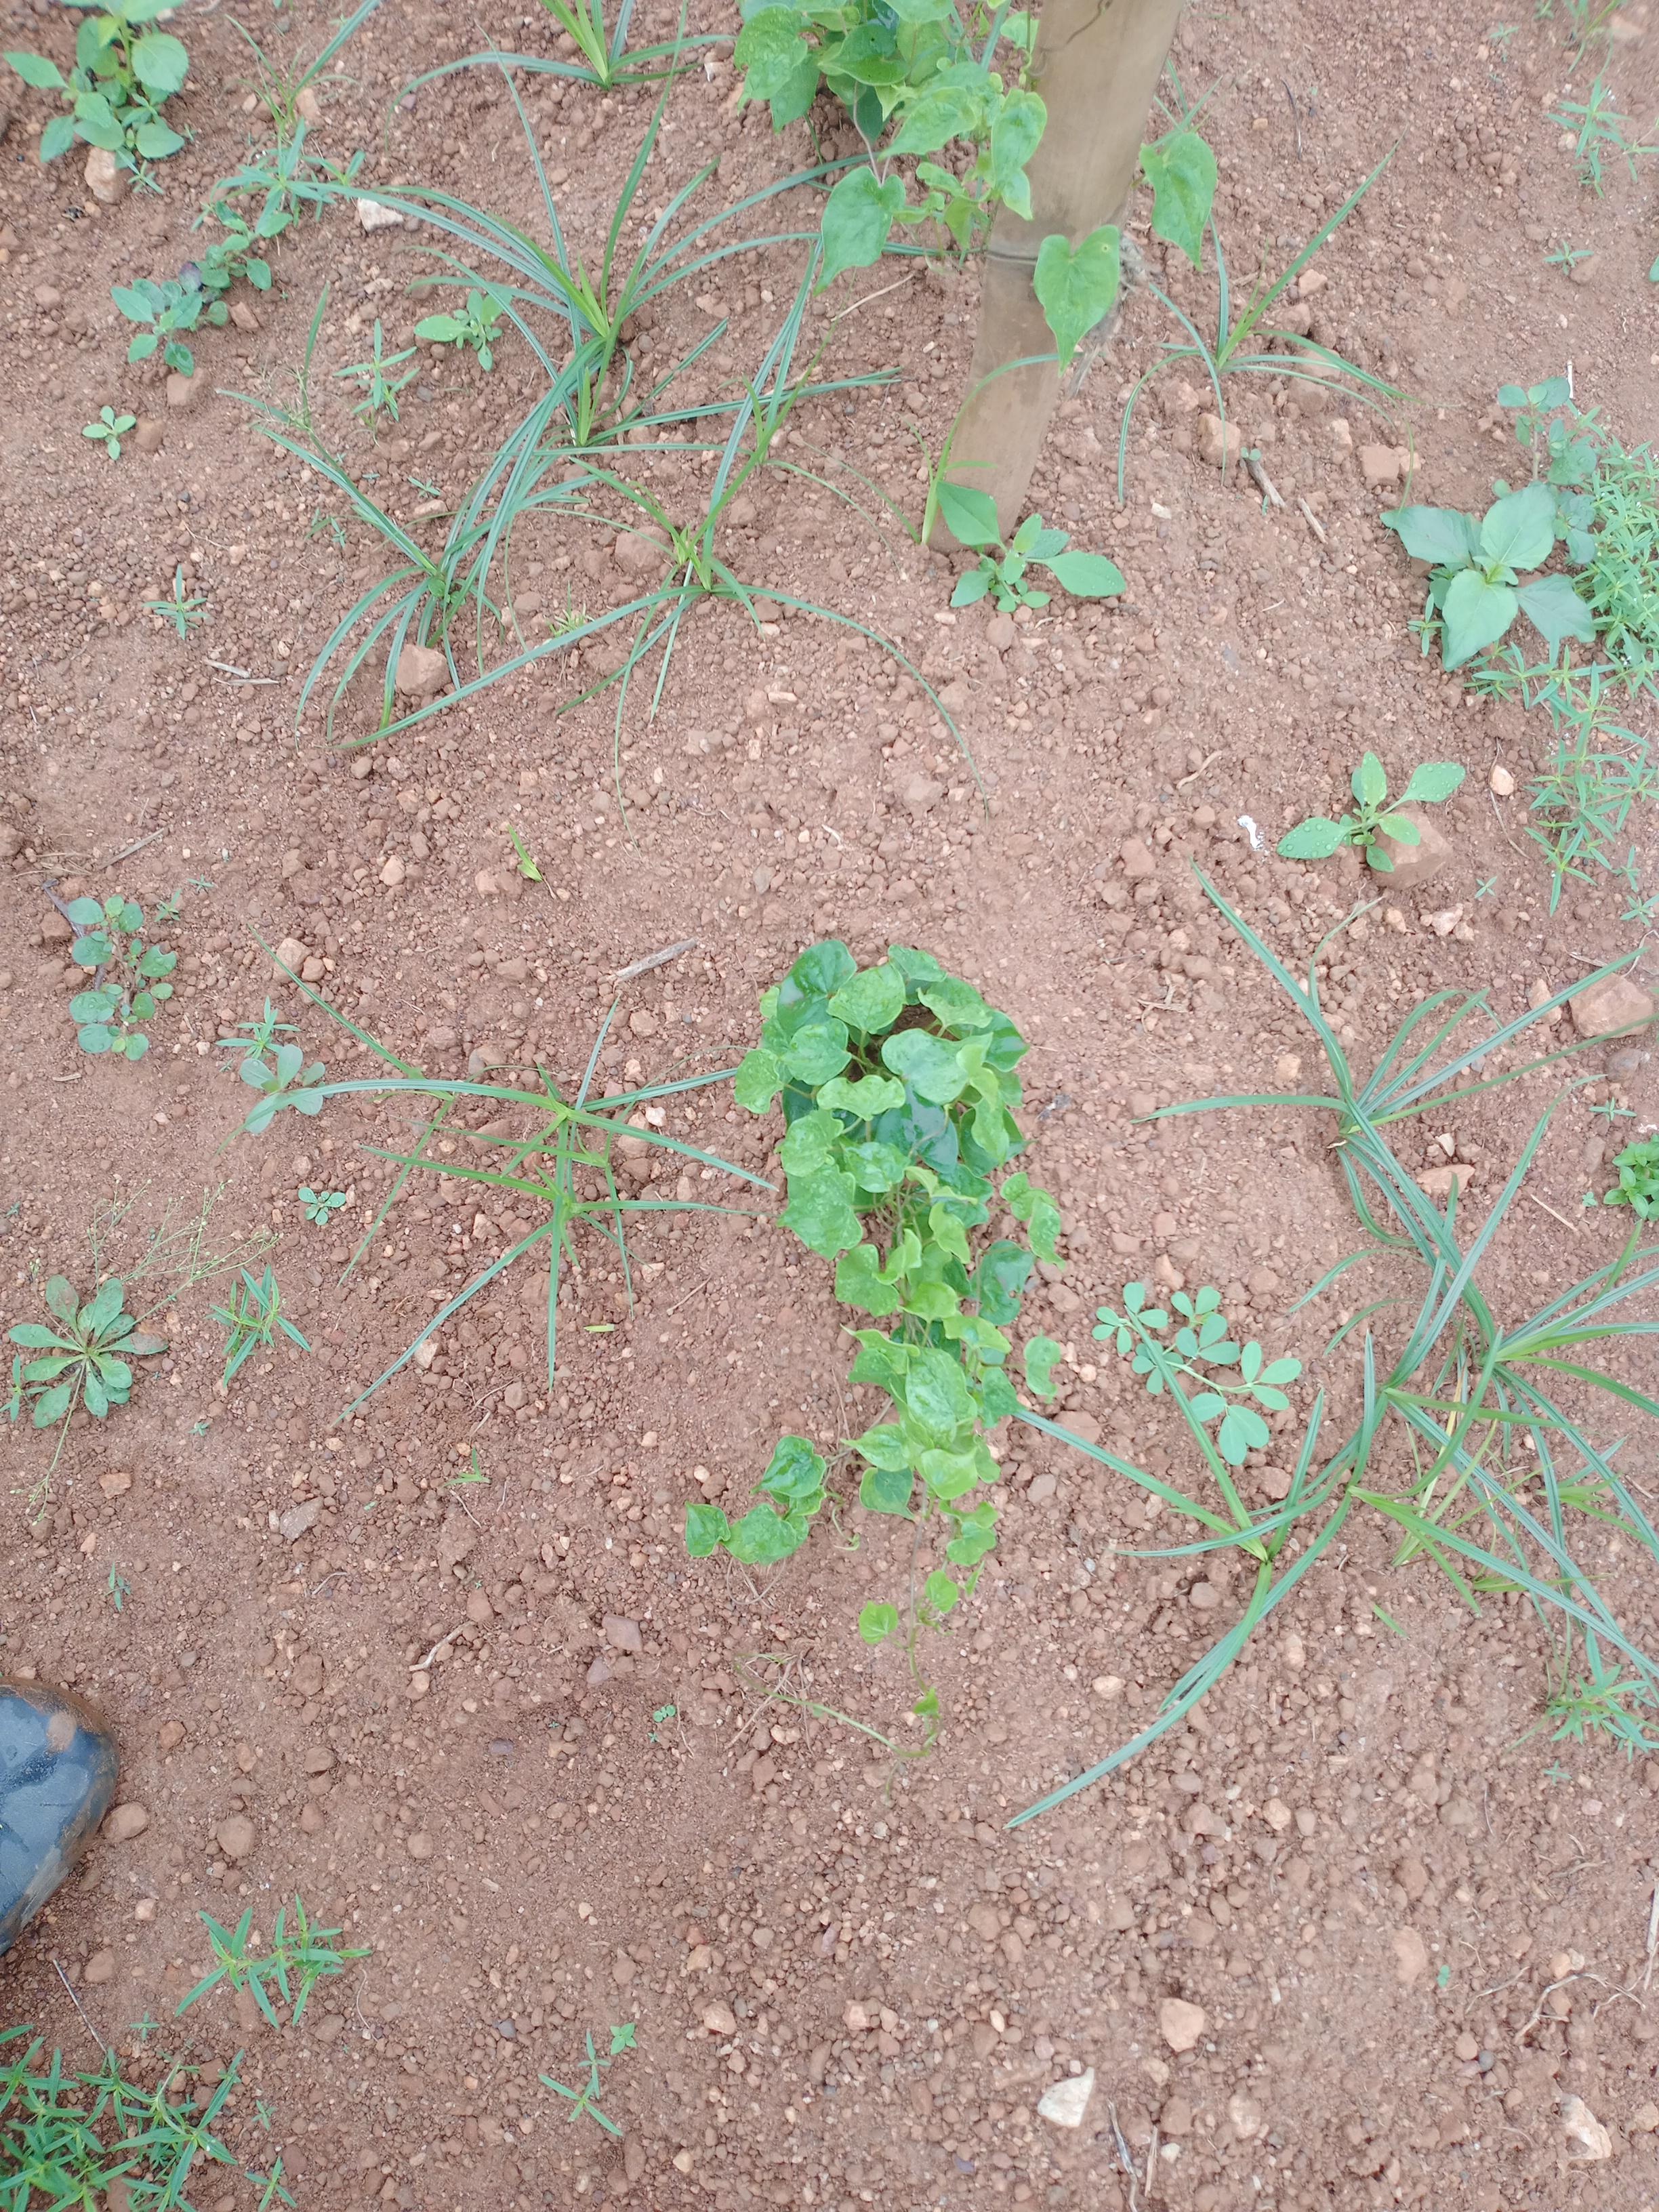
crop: yam
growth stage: vegetative
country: Nigeria
